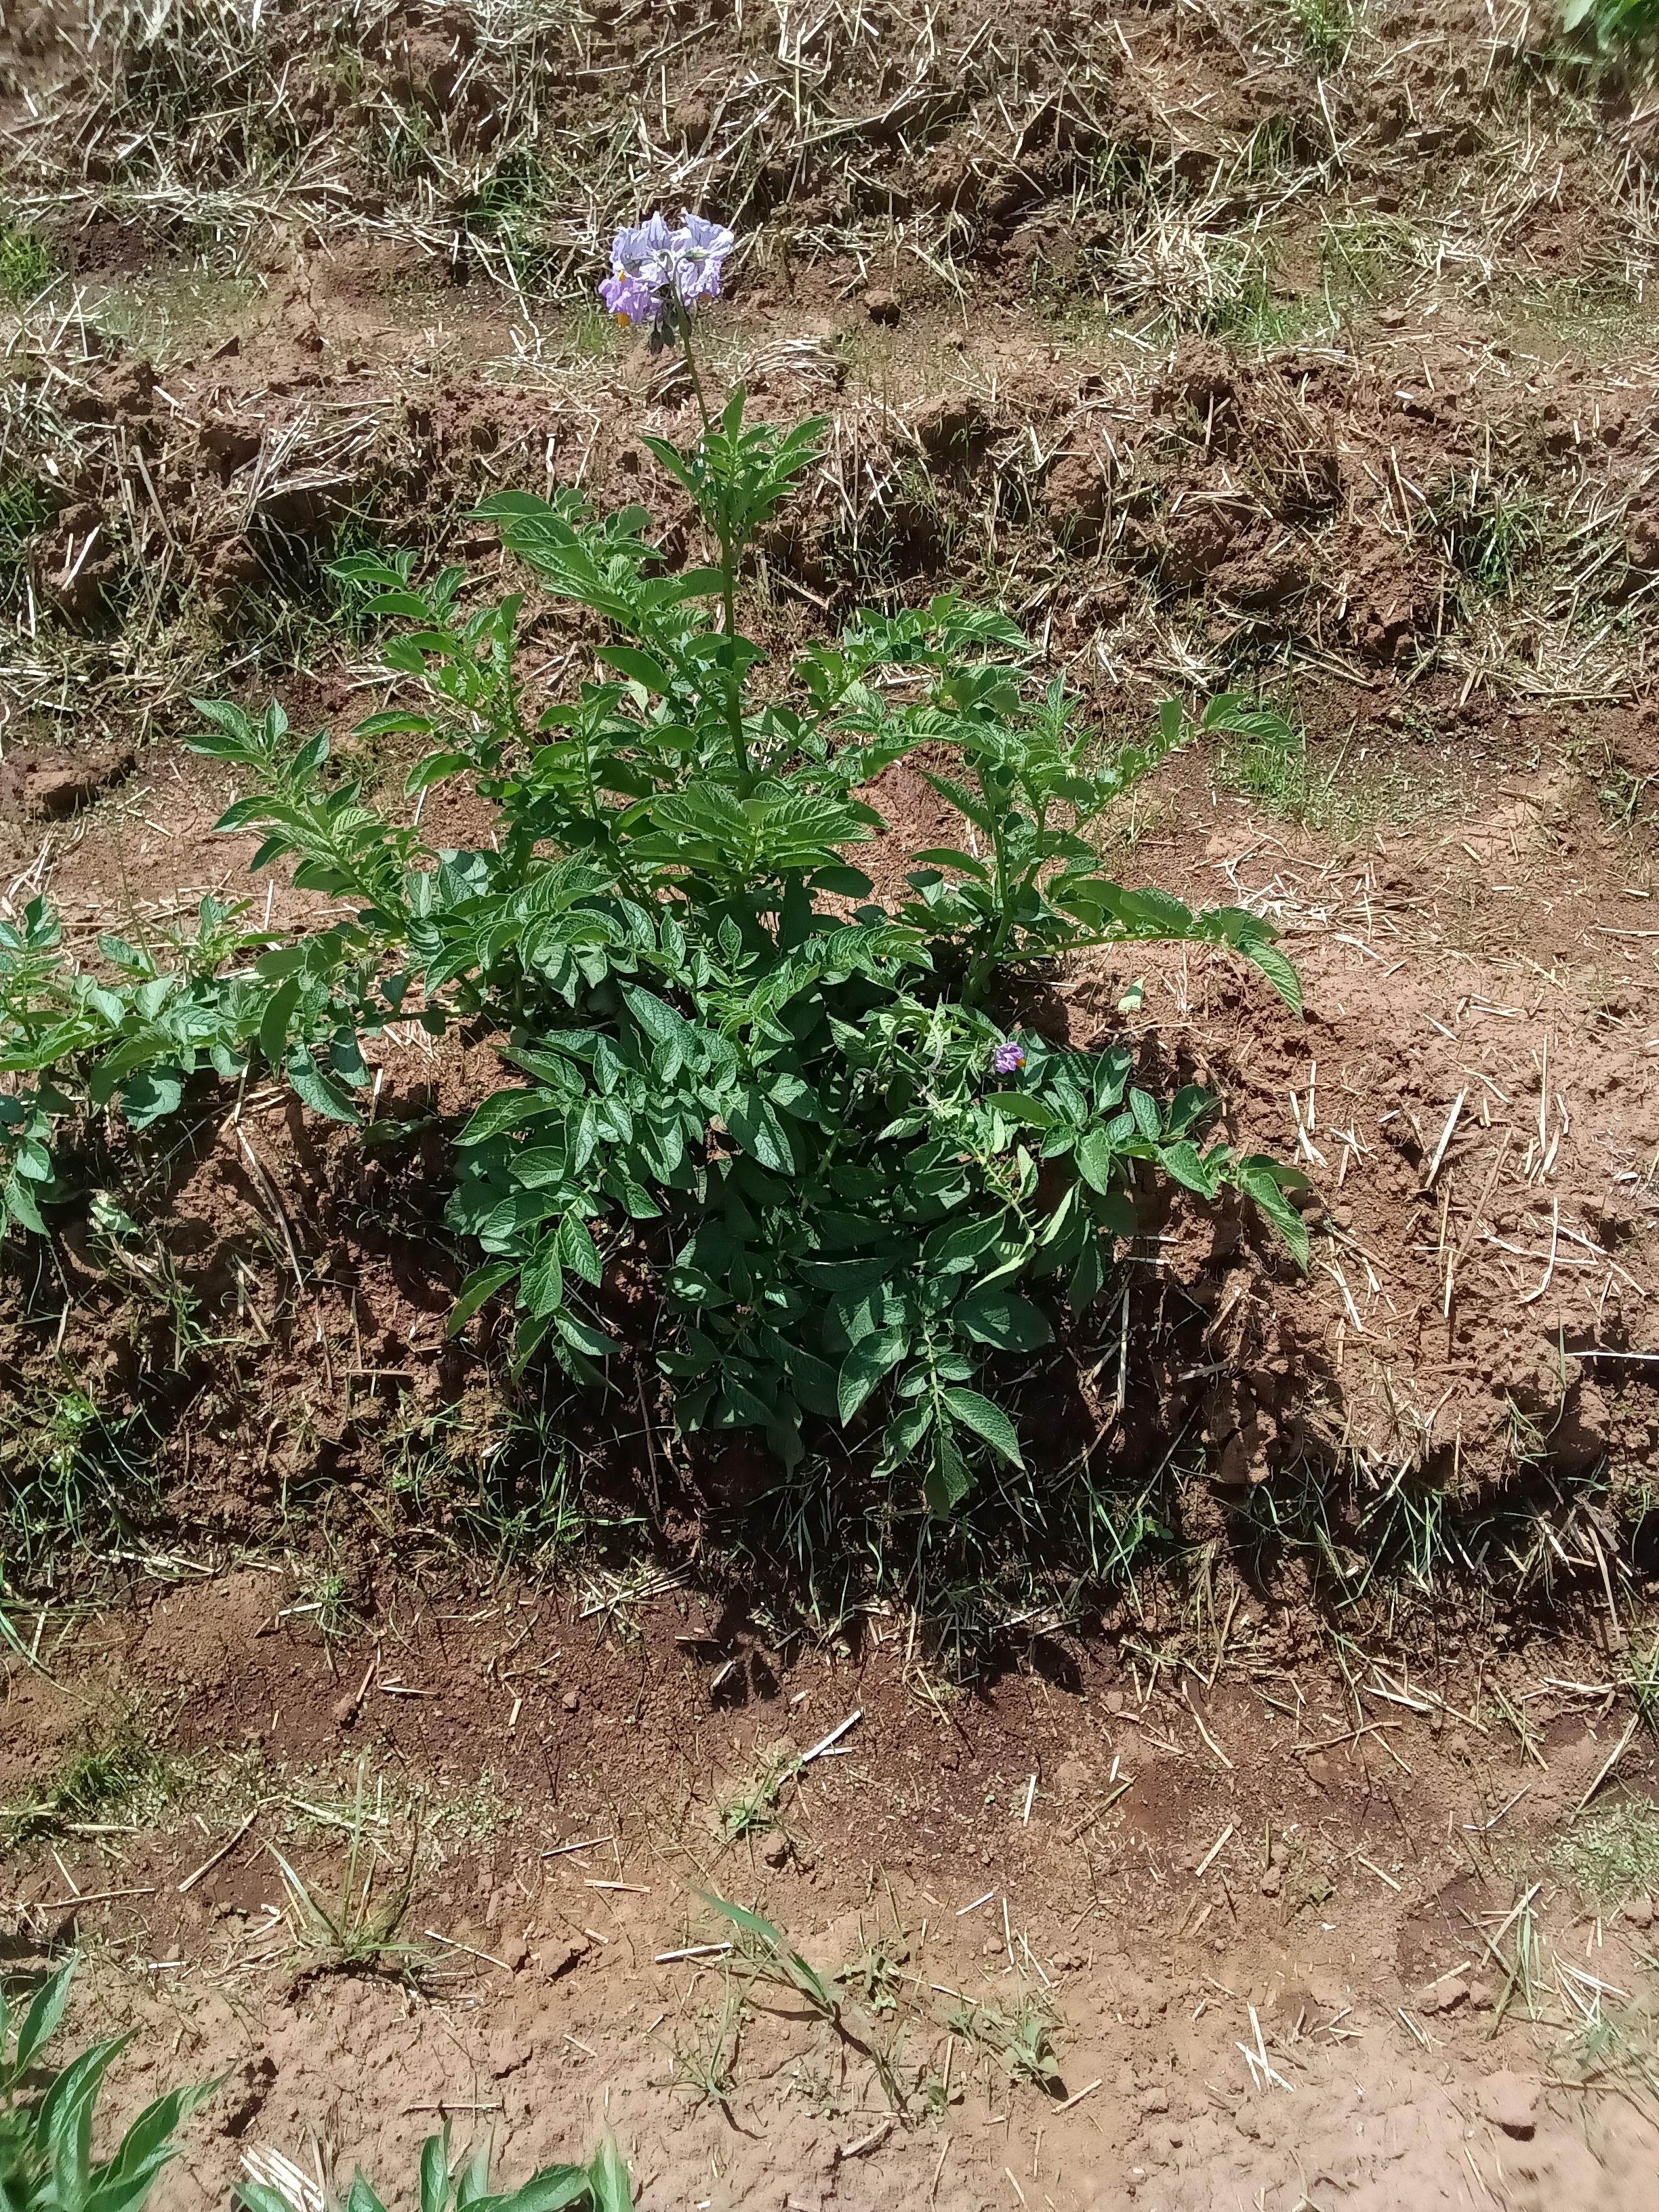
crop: potato
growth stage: flowering
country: Kenya
